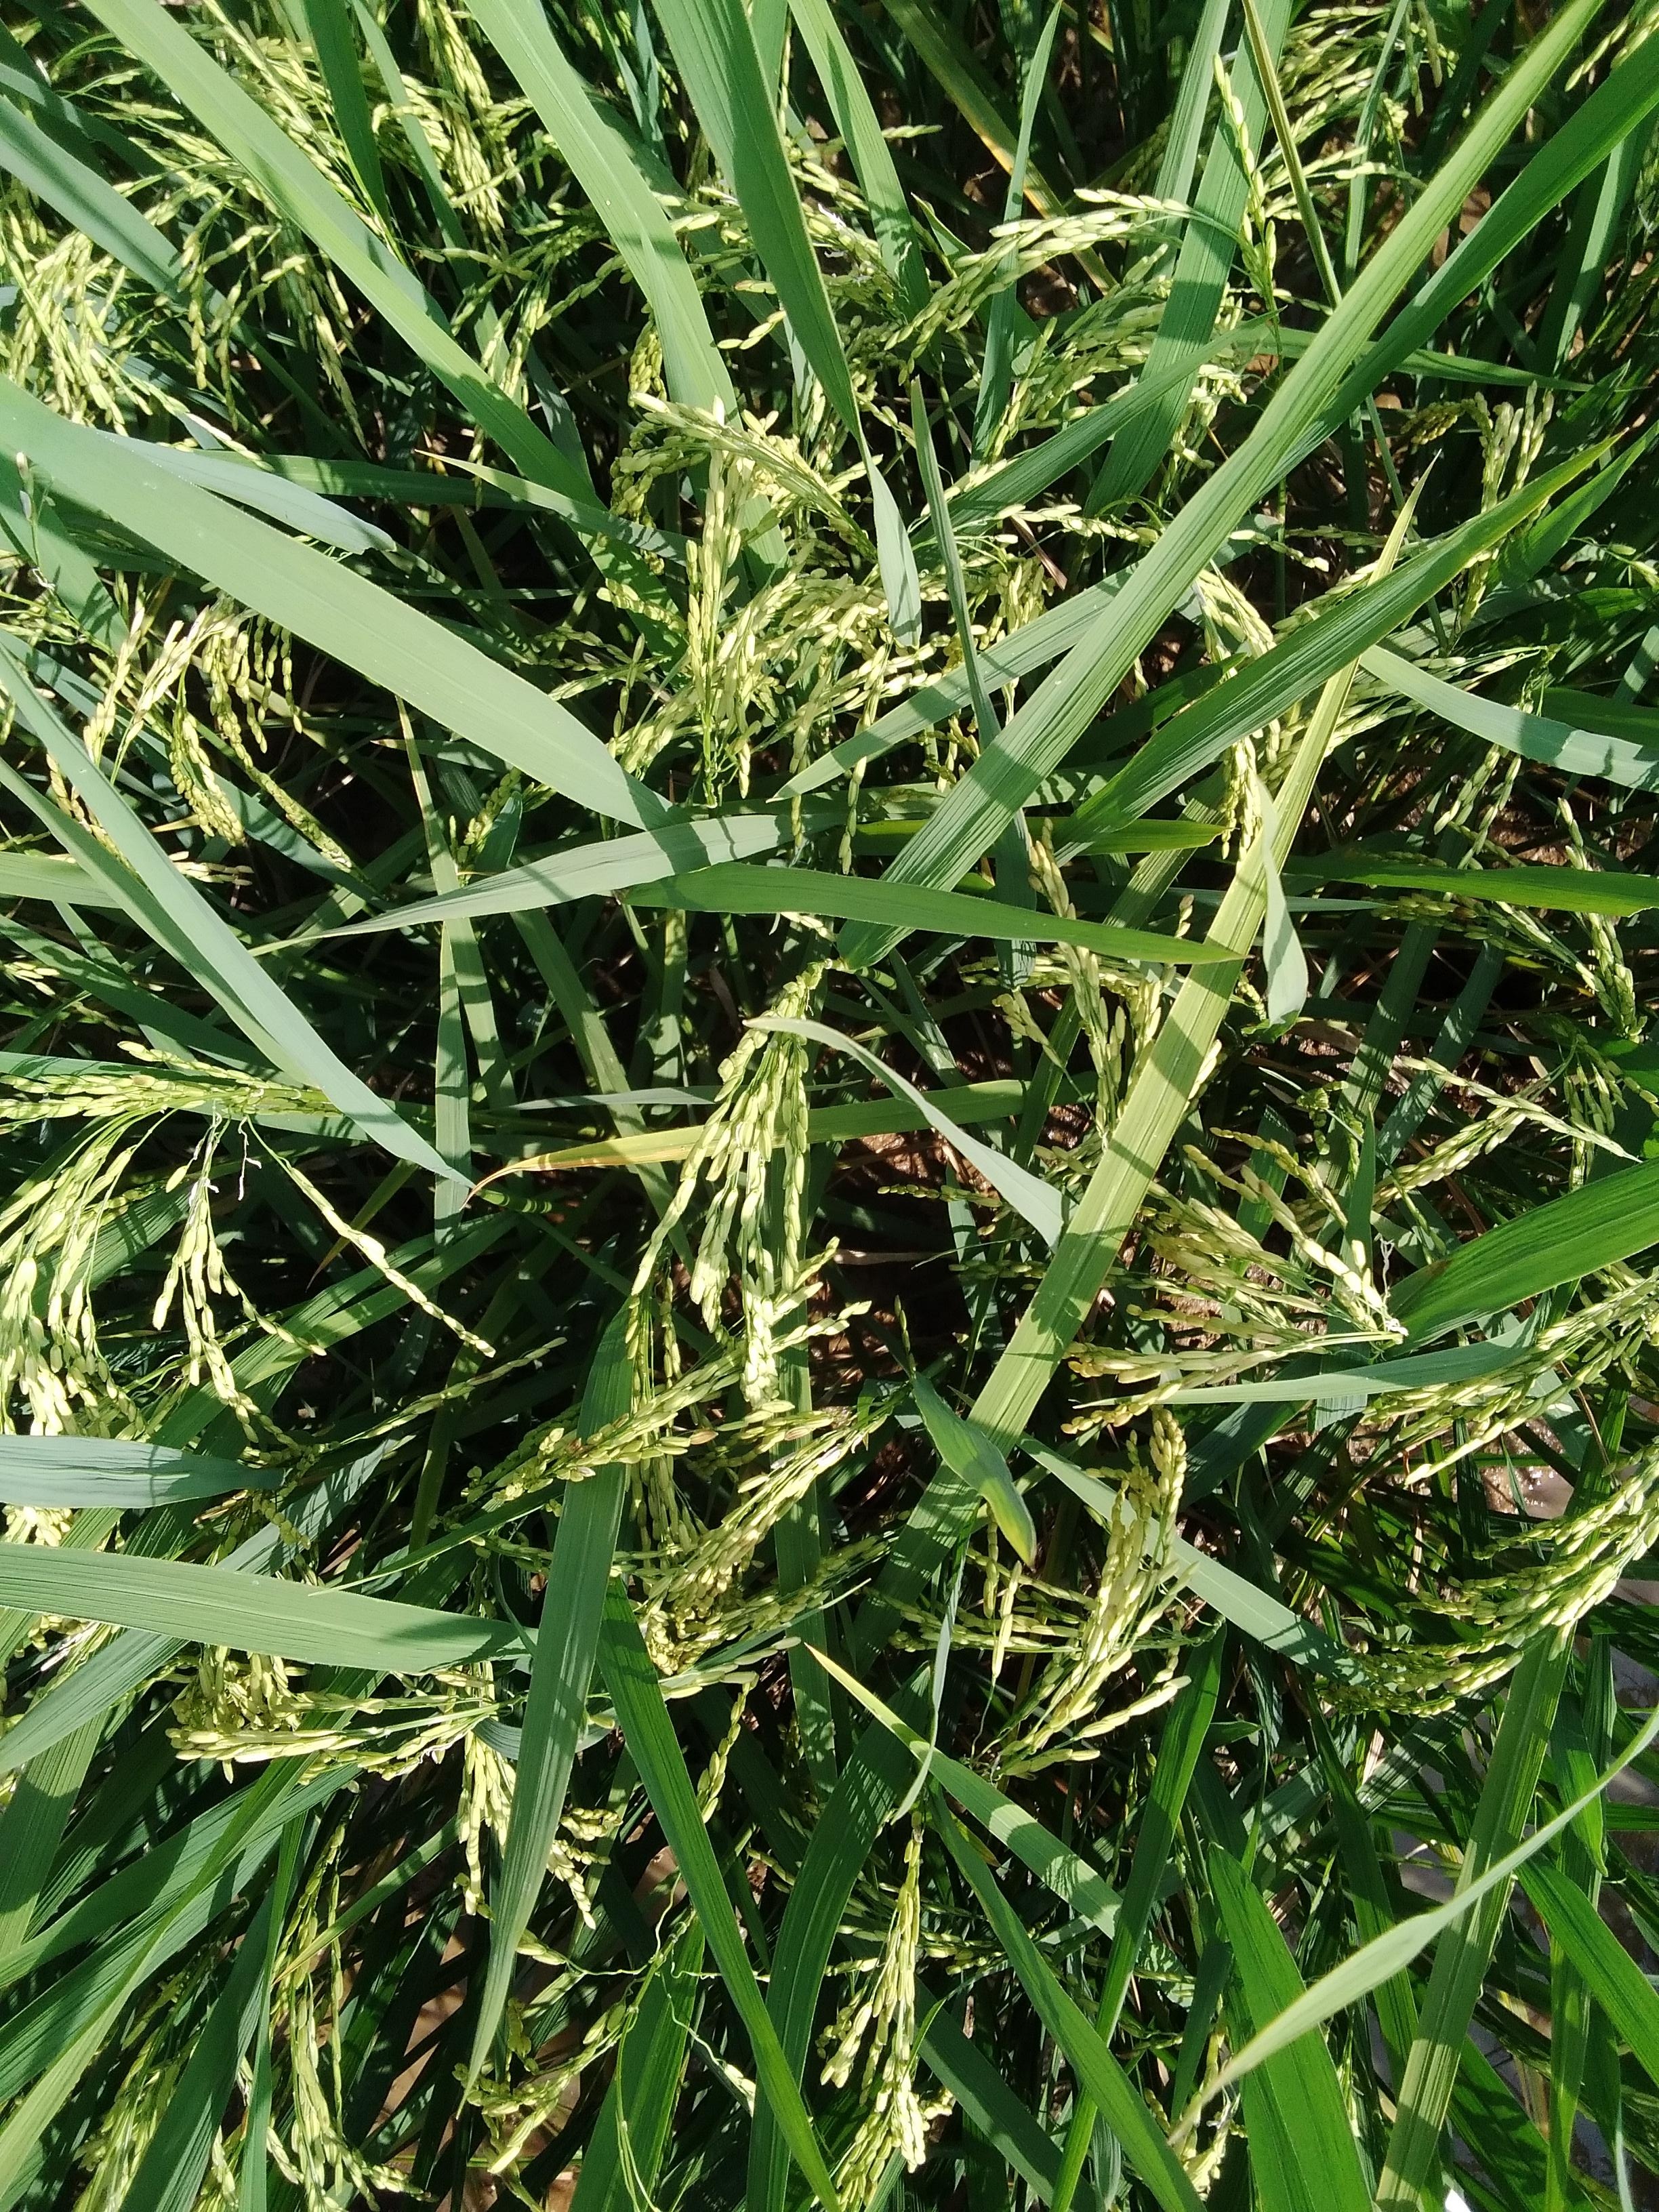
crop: rice
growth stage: ripening
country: Nigeria
